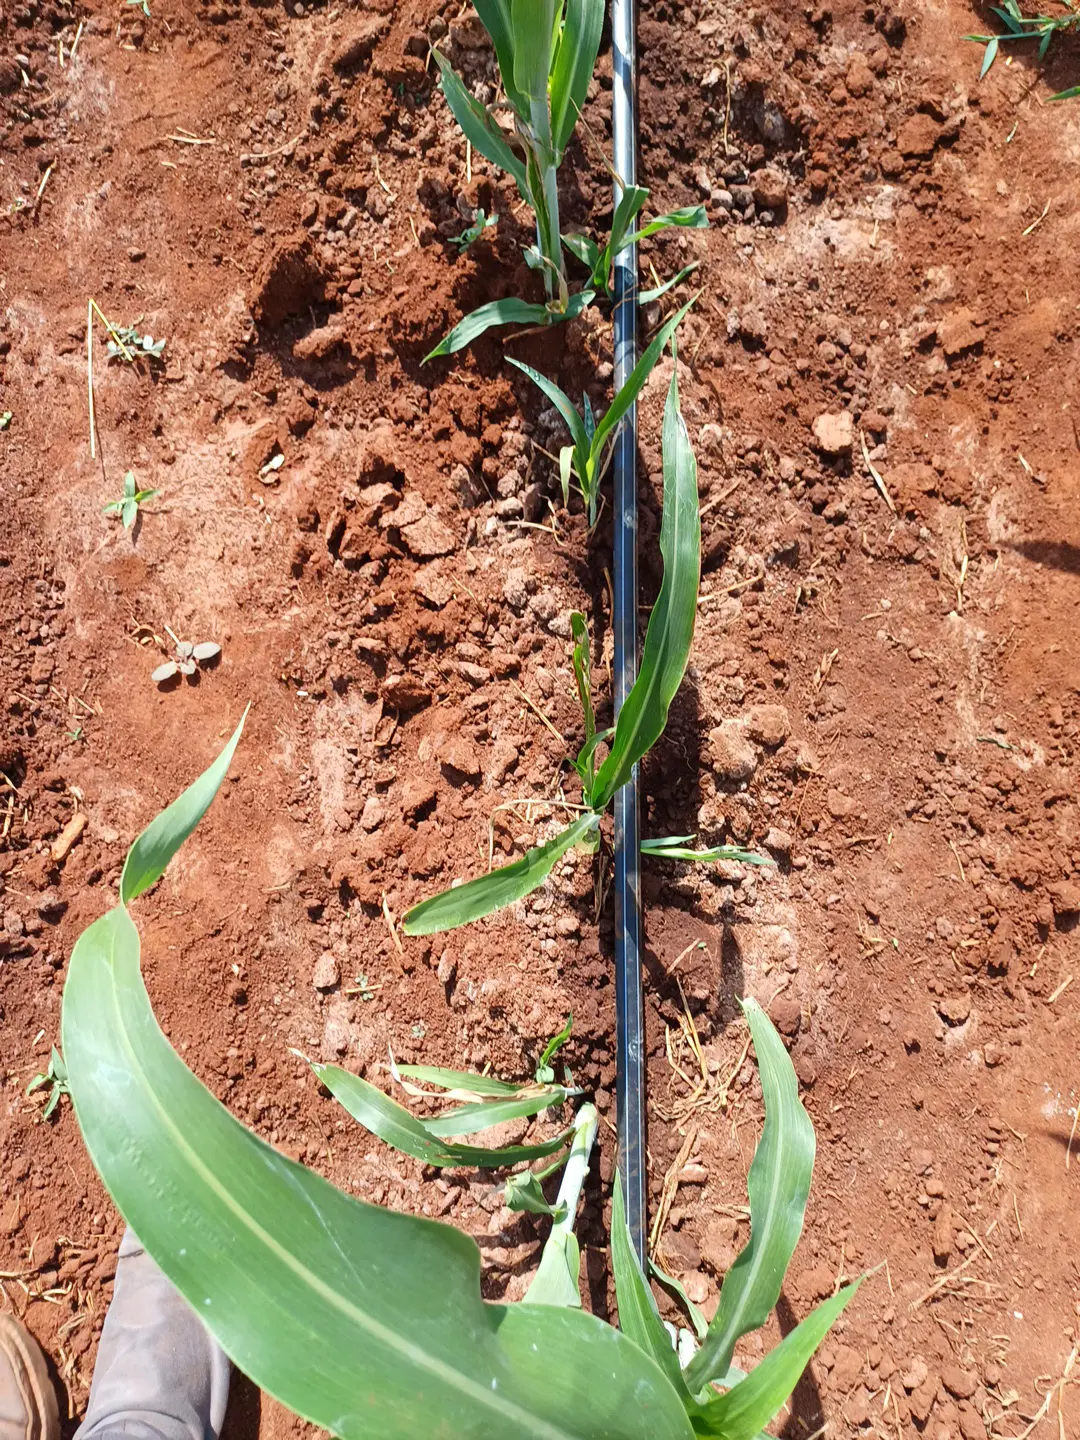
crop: sorghum
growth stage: elongation stem
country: Kenya
